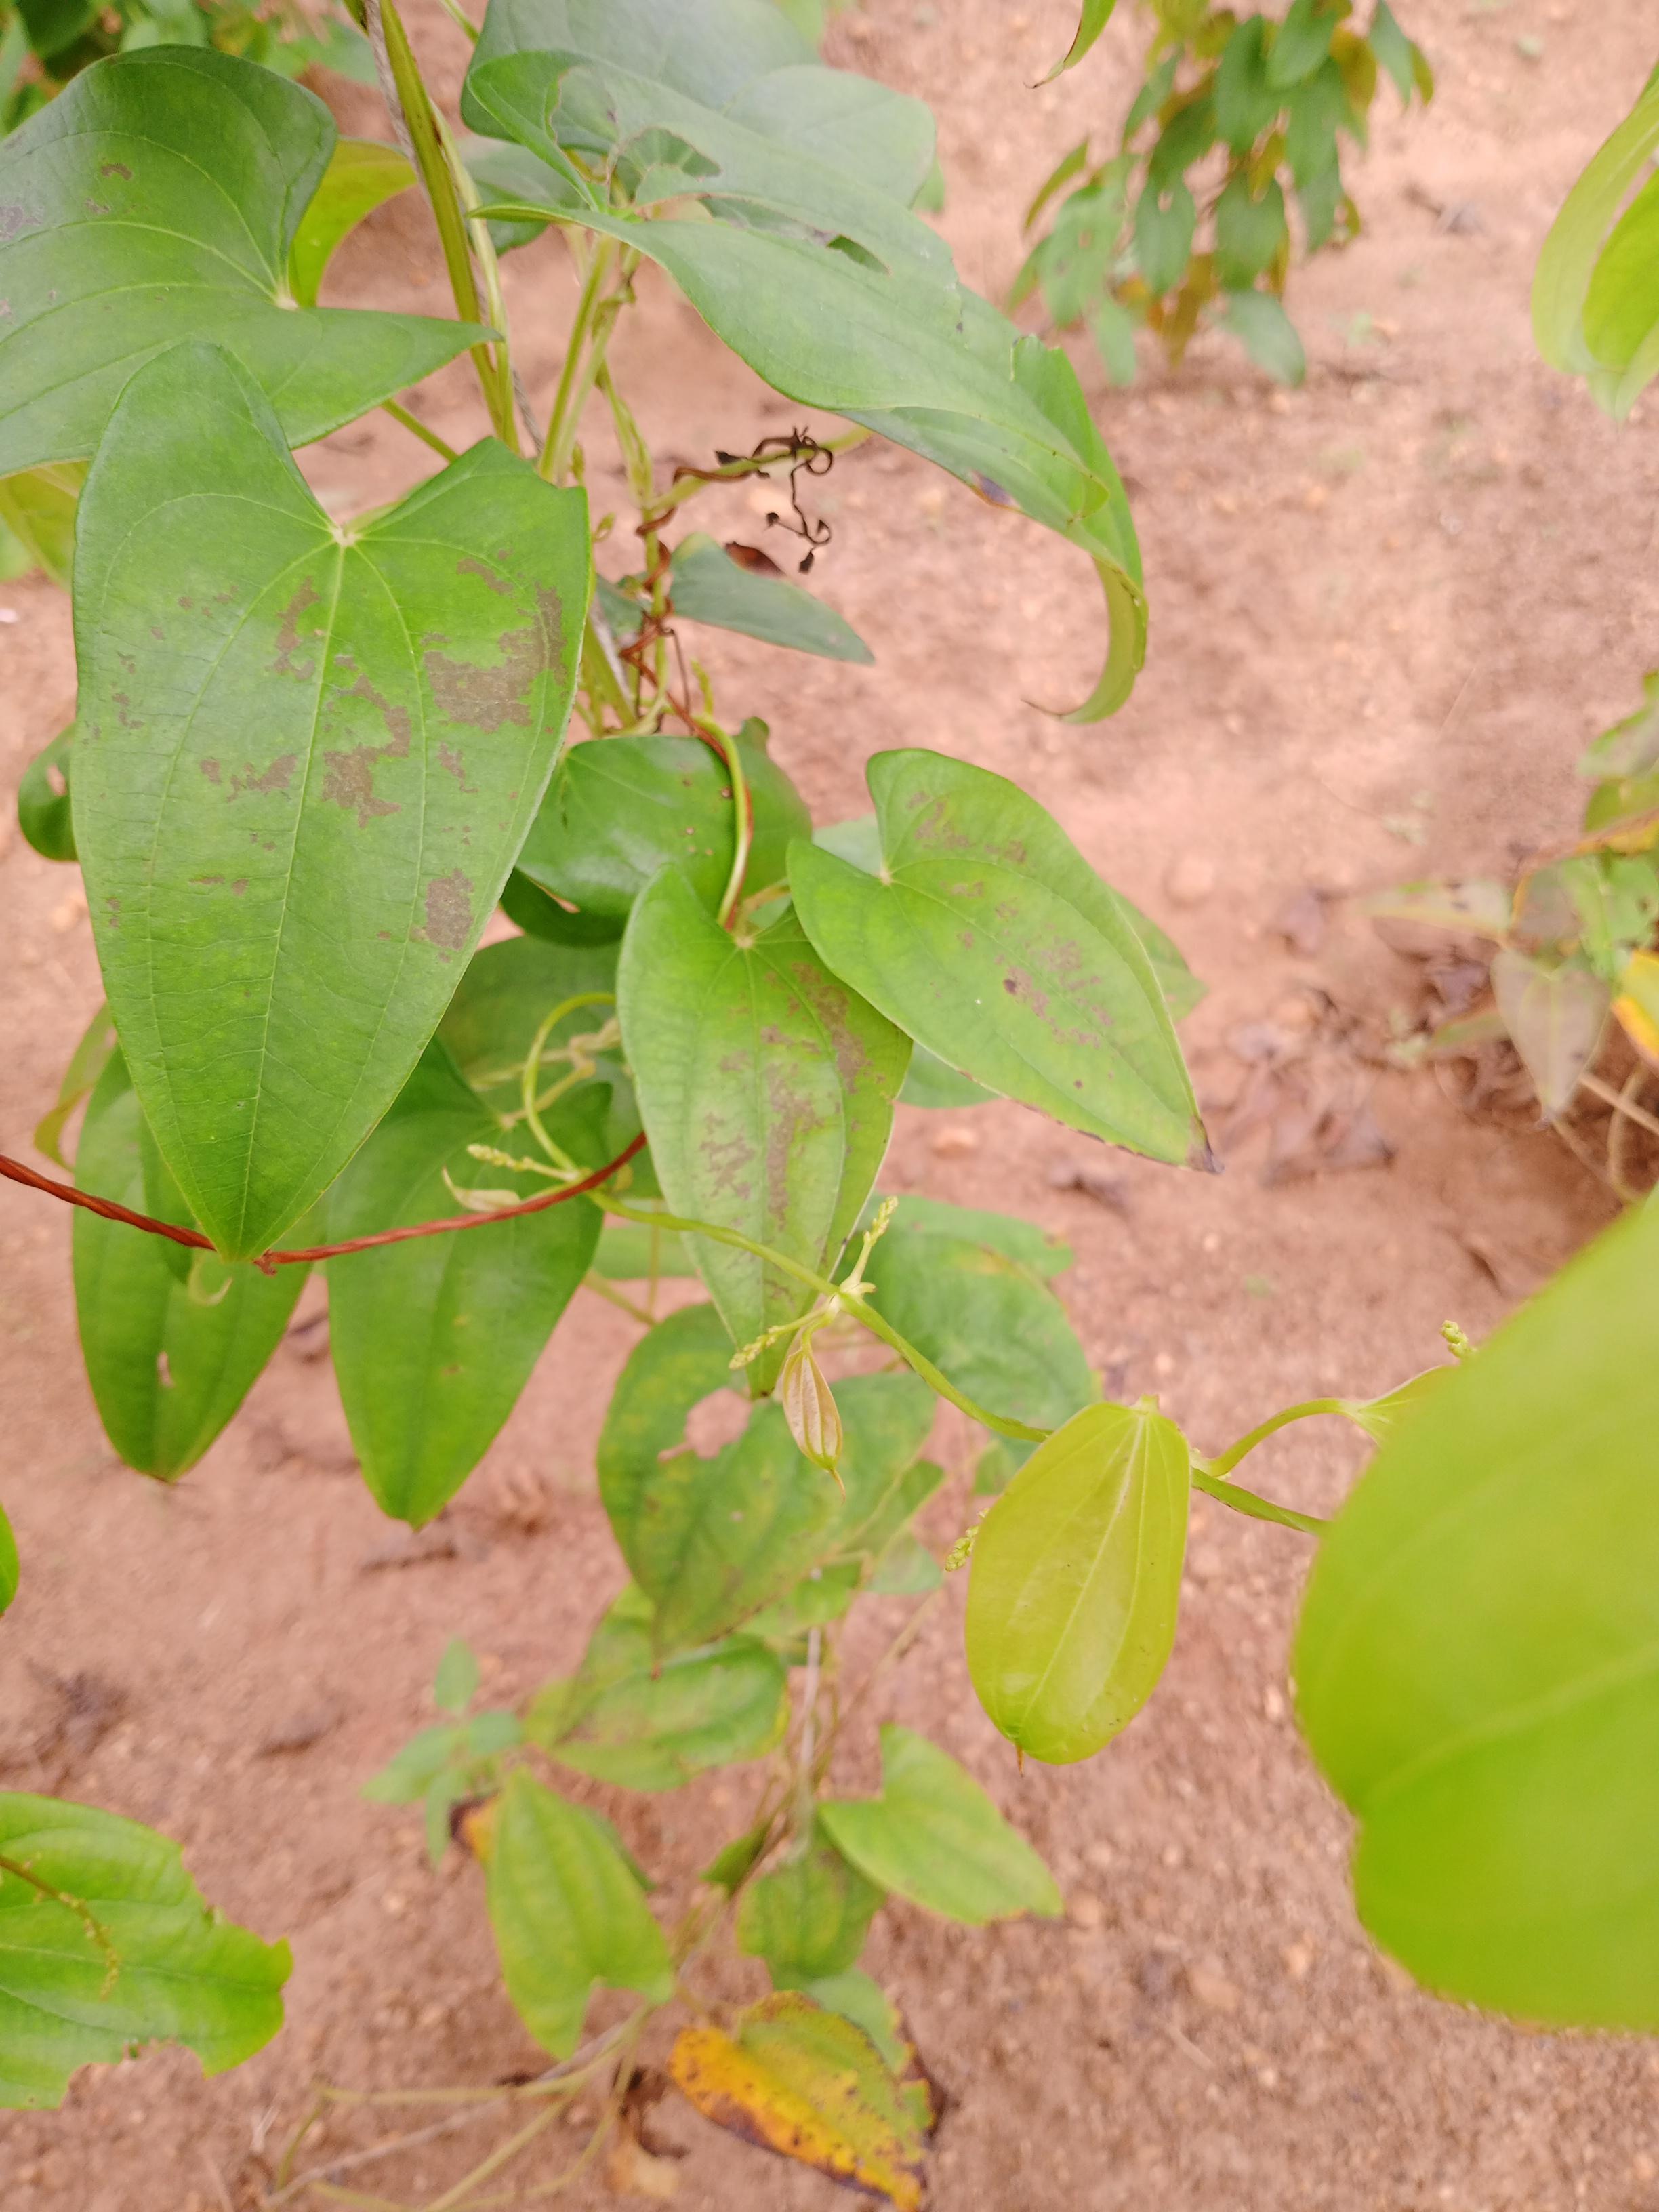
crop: yam
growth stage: vegetative
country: Nigeria
